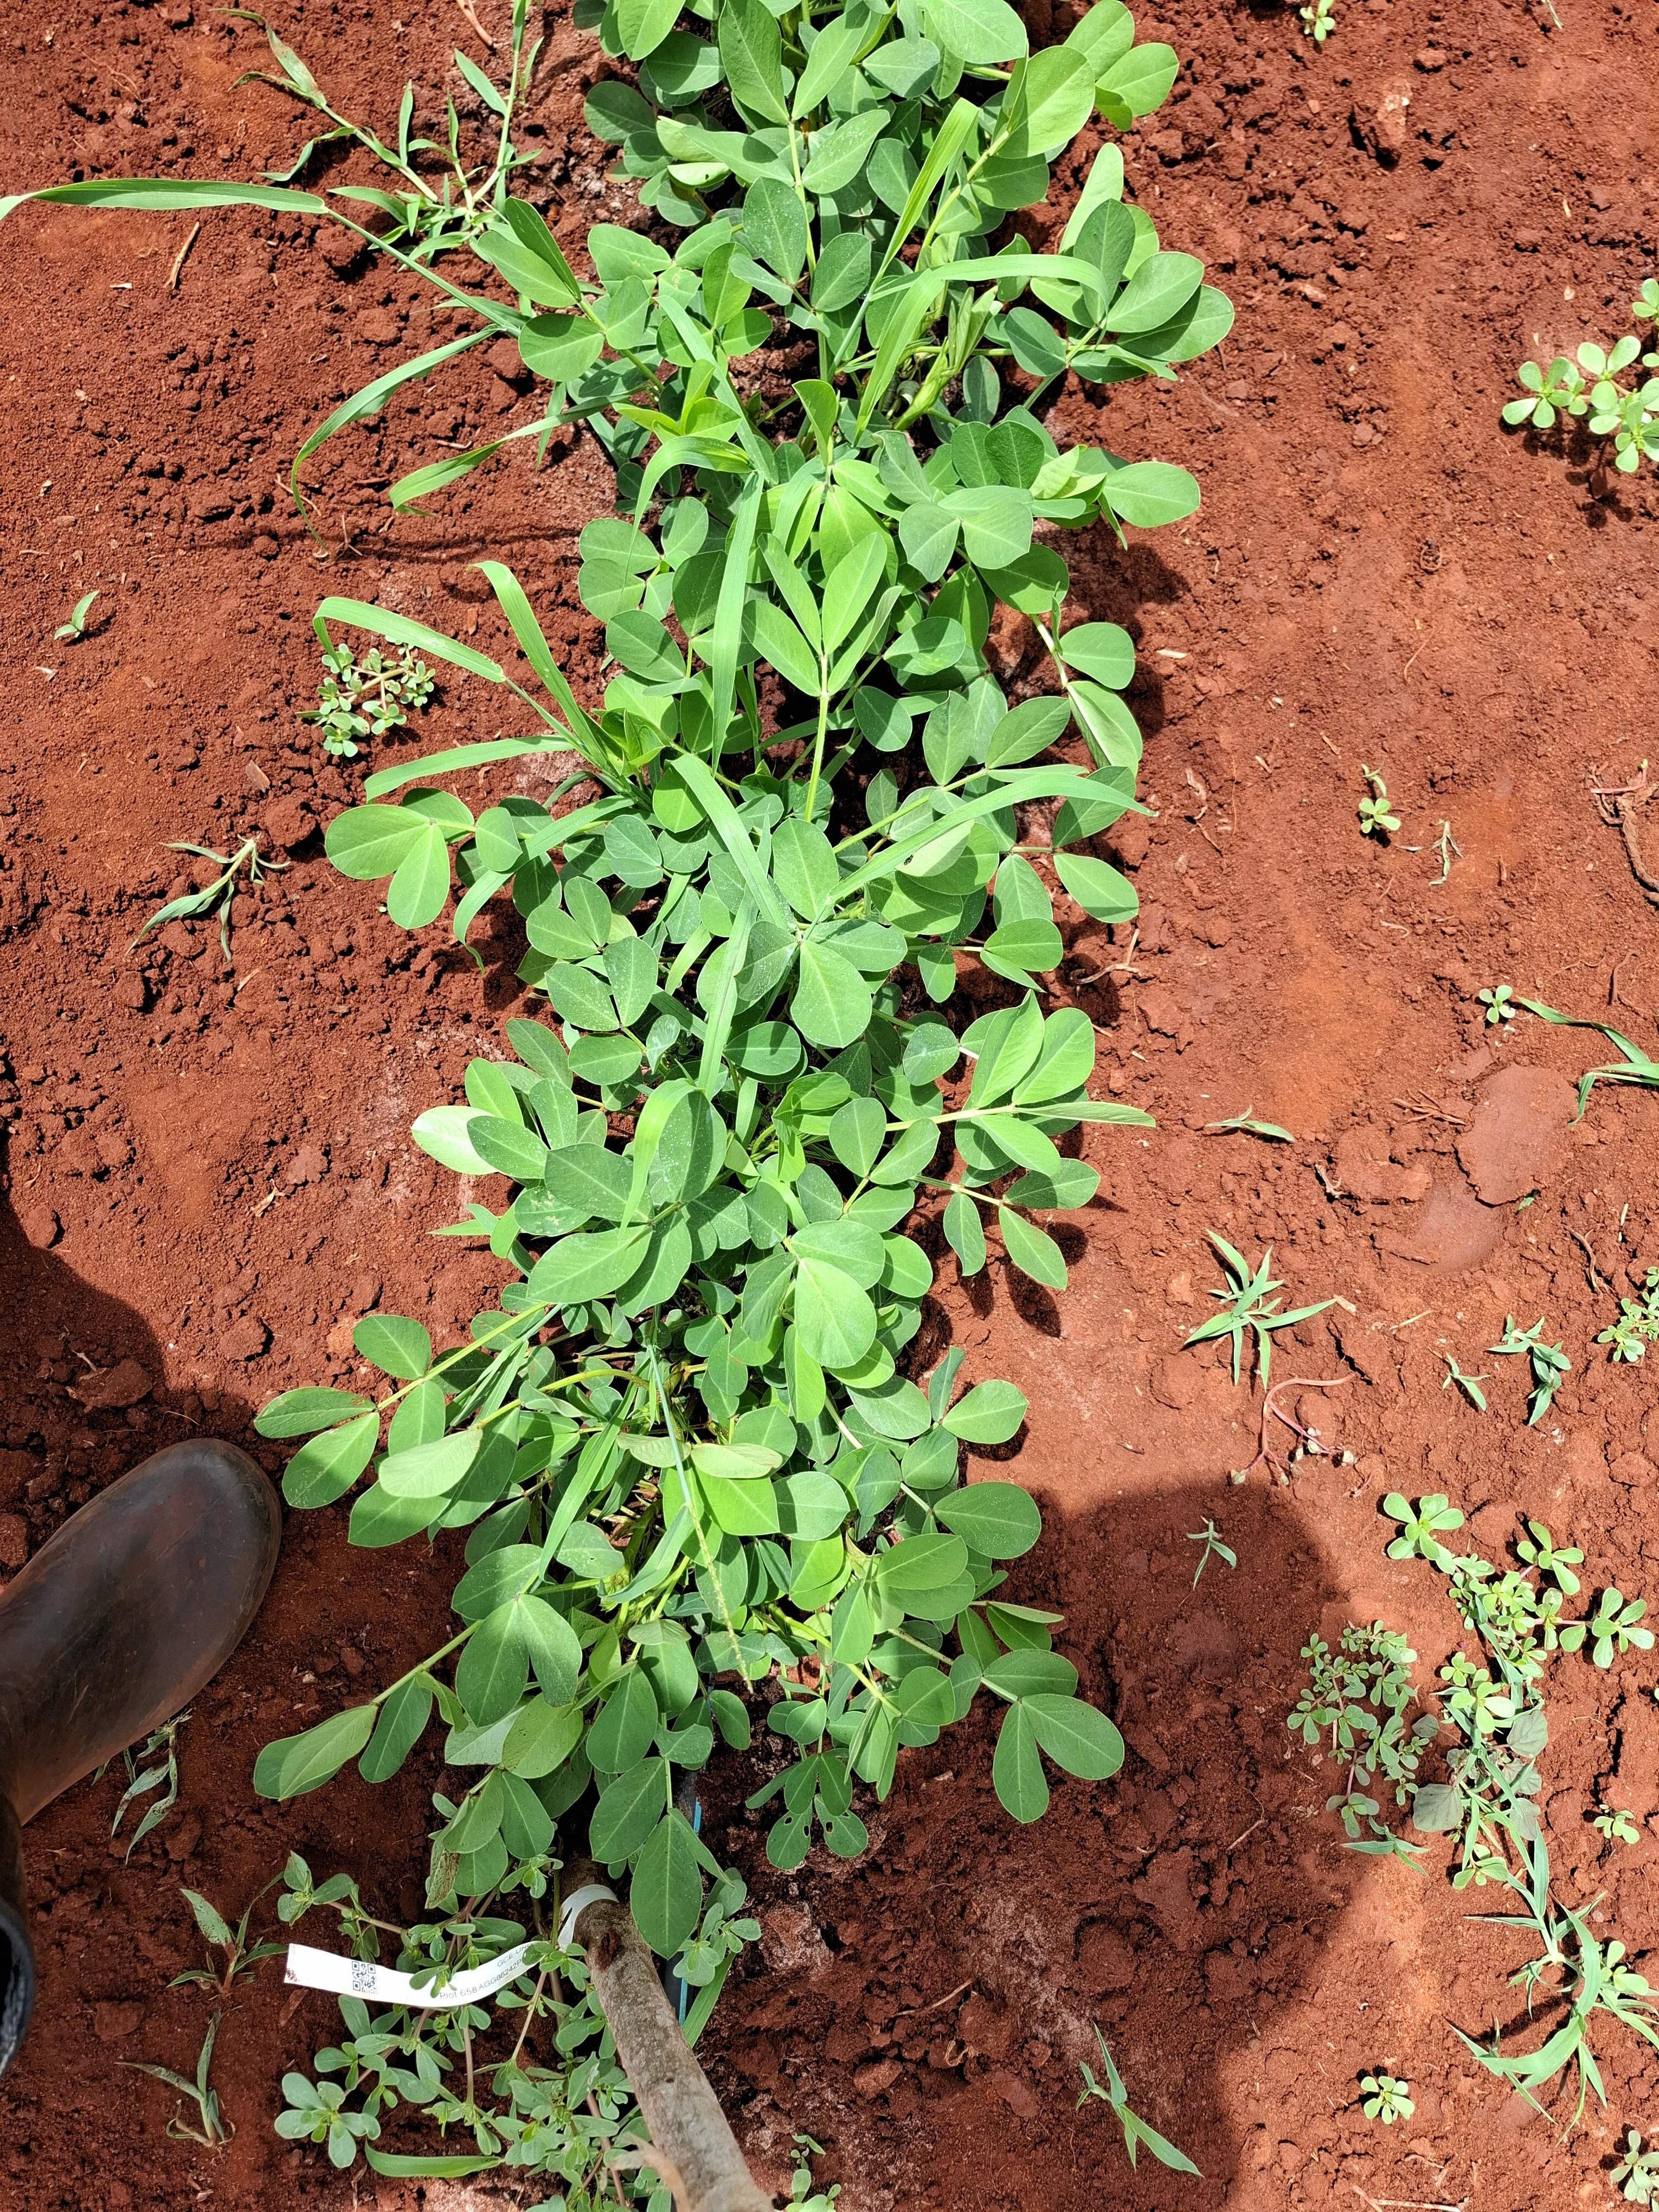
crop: groundnut
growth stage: flowering
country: Kenya
